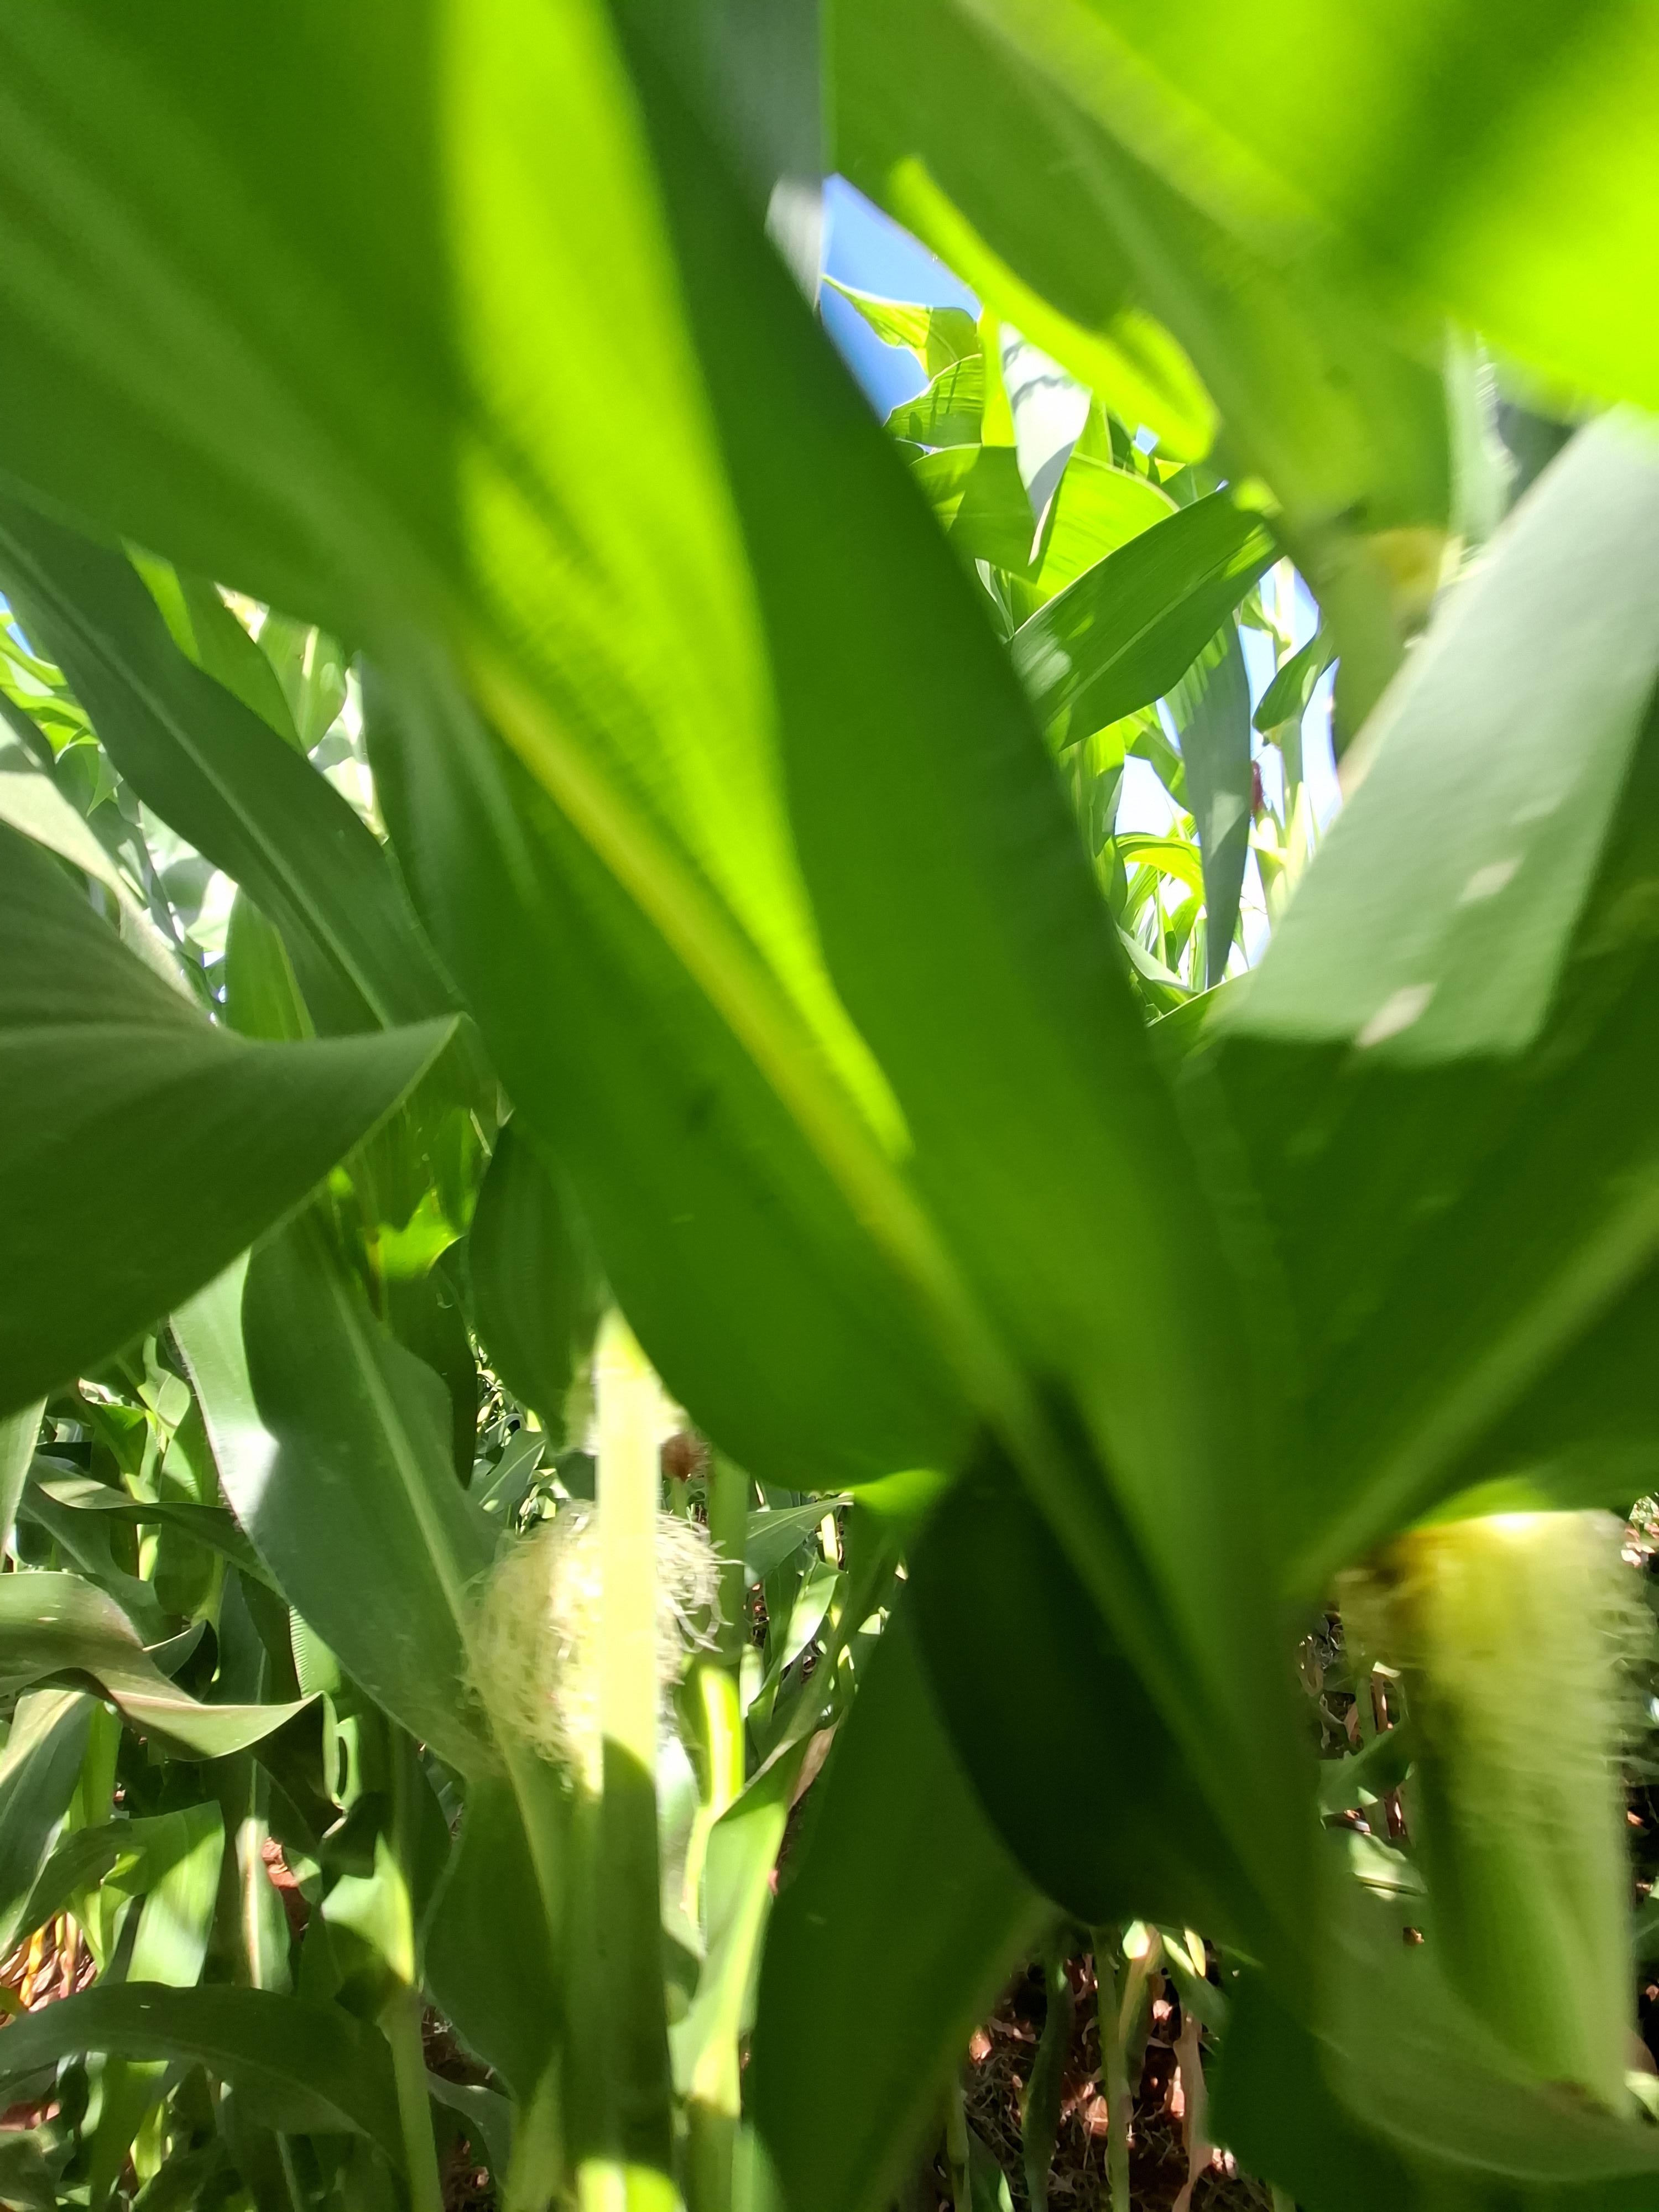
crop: maize
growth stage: flowering
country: Kenya
